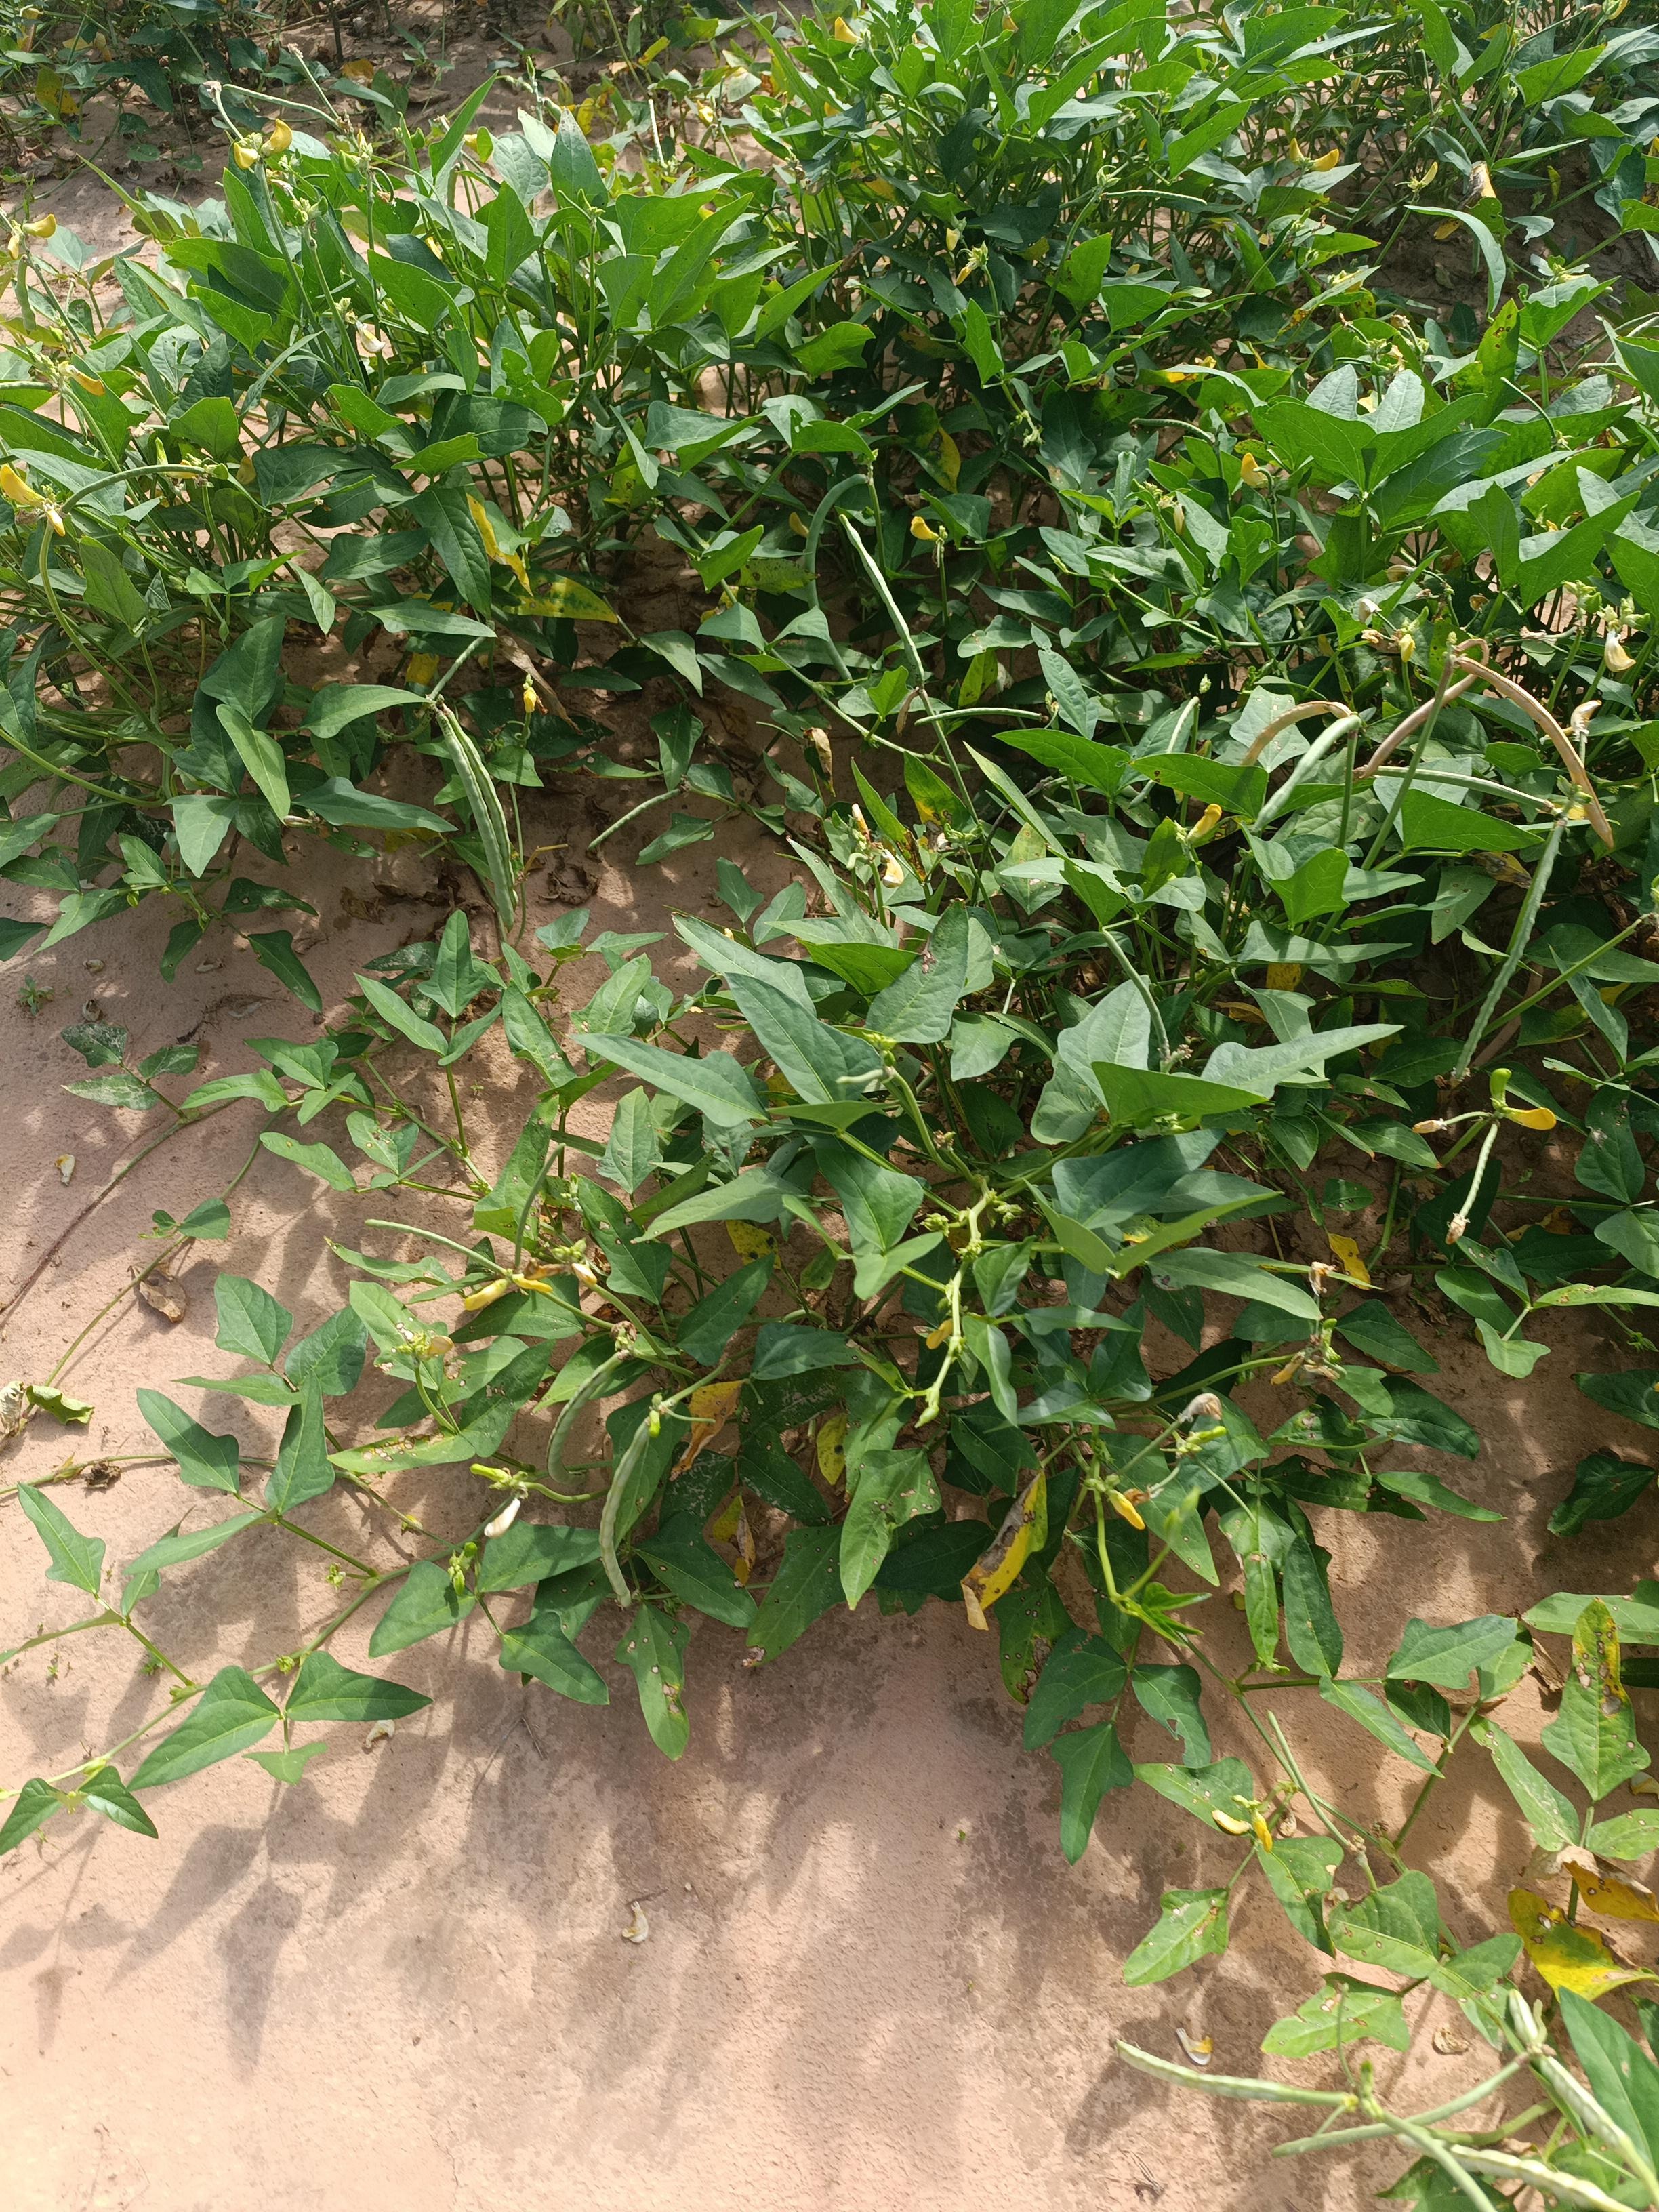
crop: cowpea
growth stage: maturity
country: Nigeria
